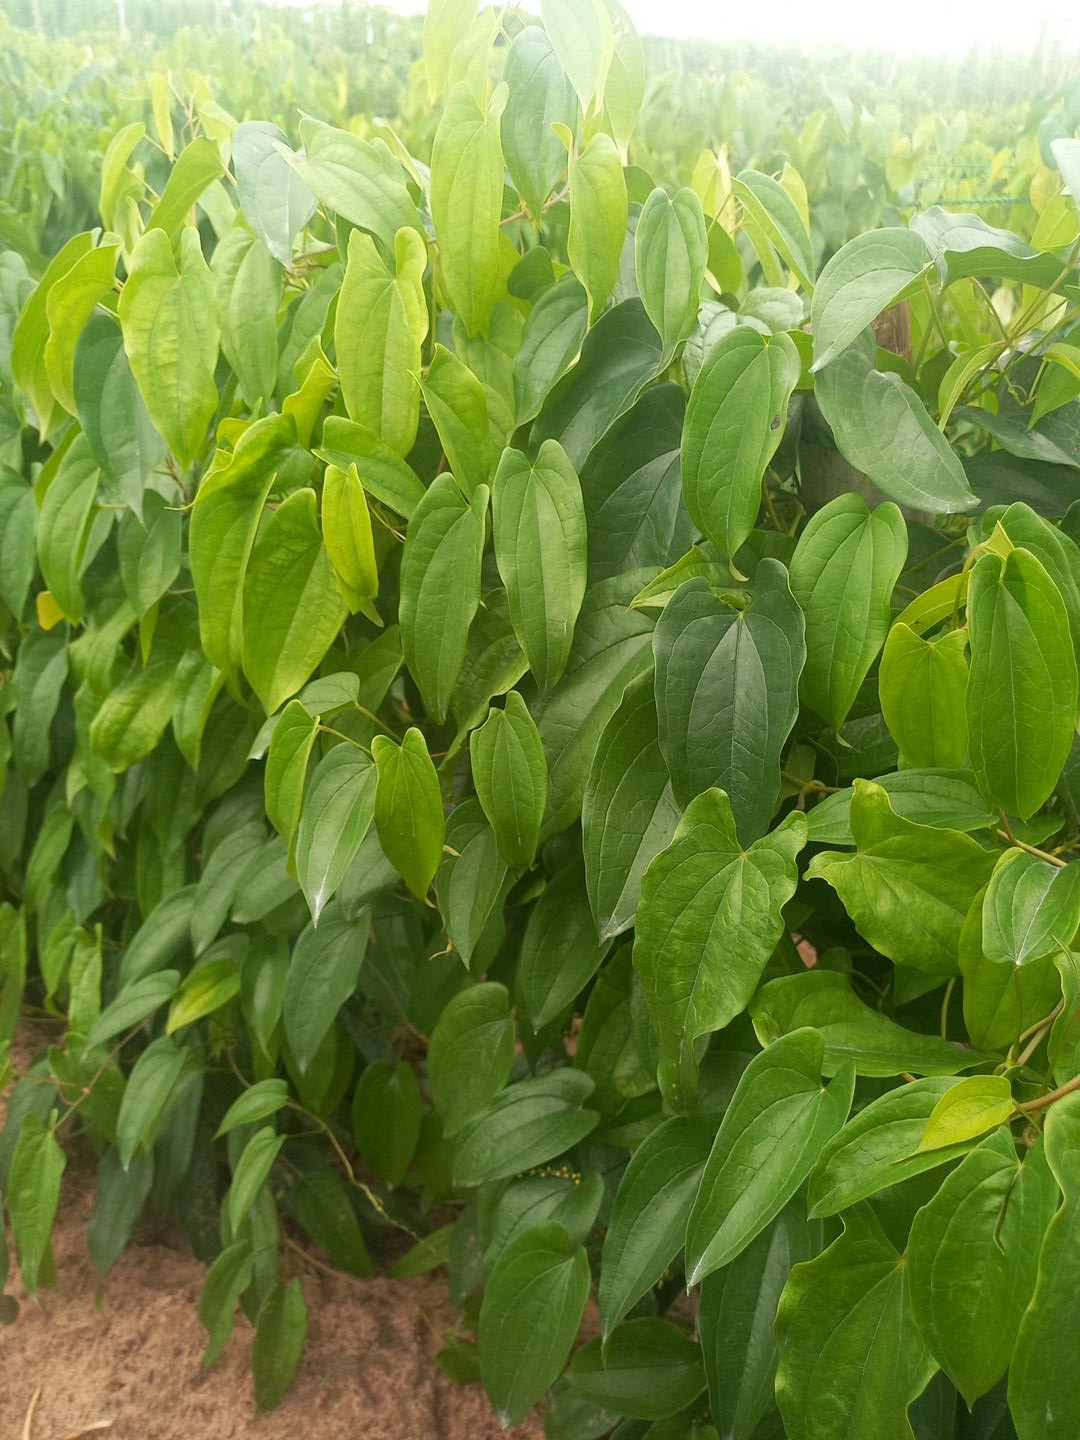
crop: yam
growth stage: vegetative
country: Nigeria
